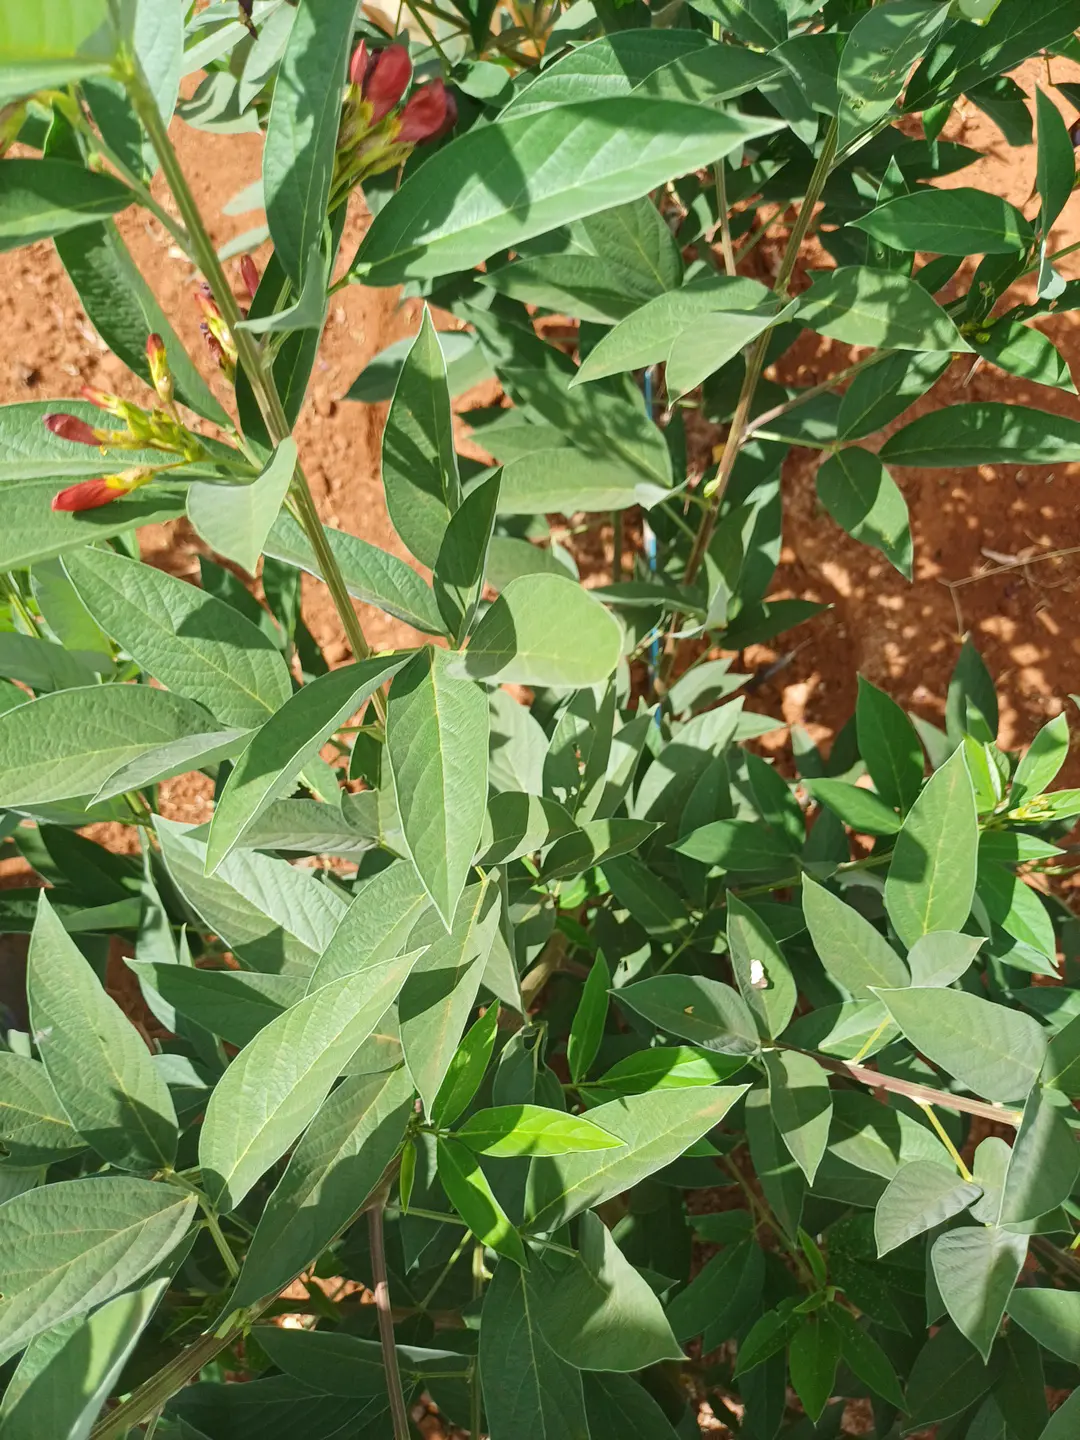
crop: pigeonpea
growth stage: development pod
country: Kenya
